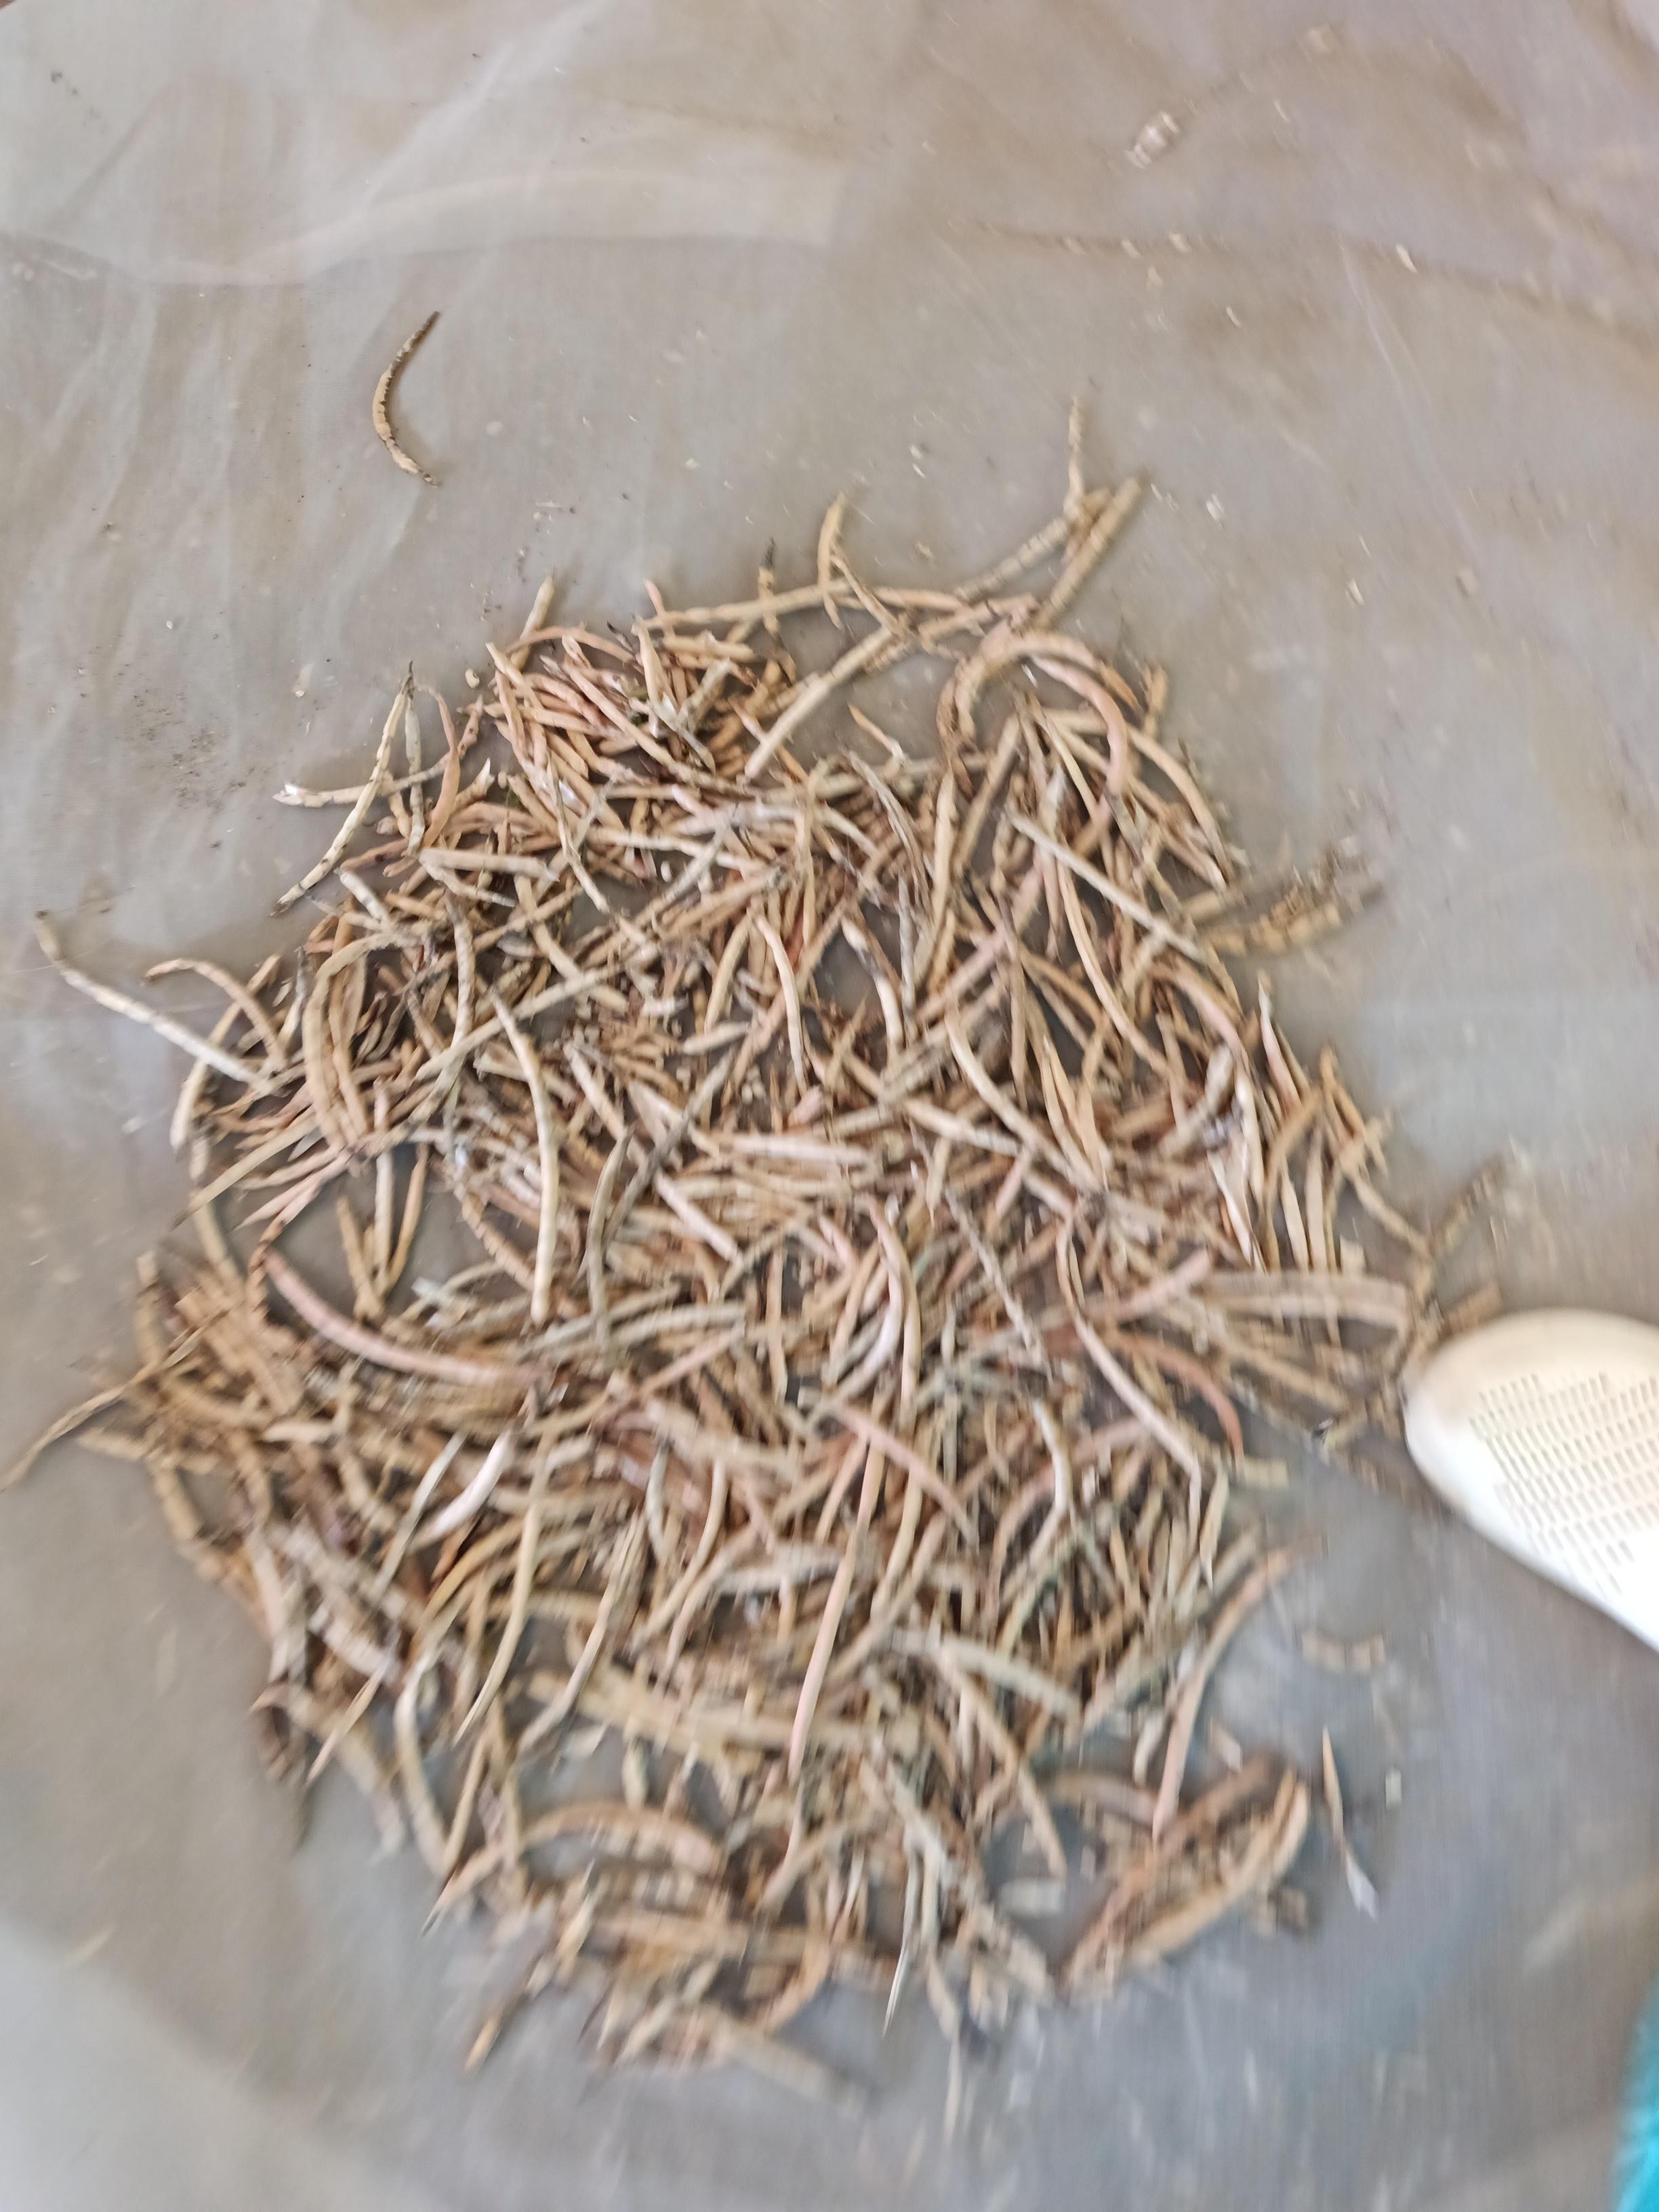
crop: cowpea
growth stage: harvest
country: Nigeria
